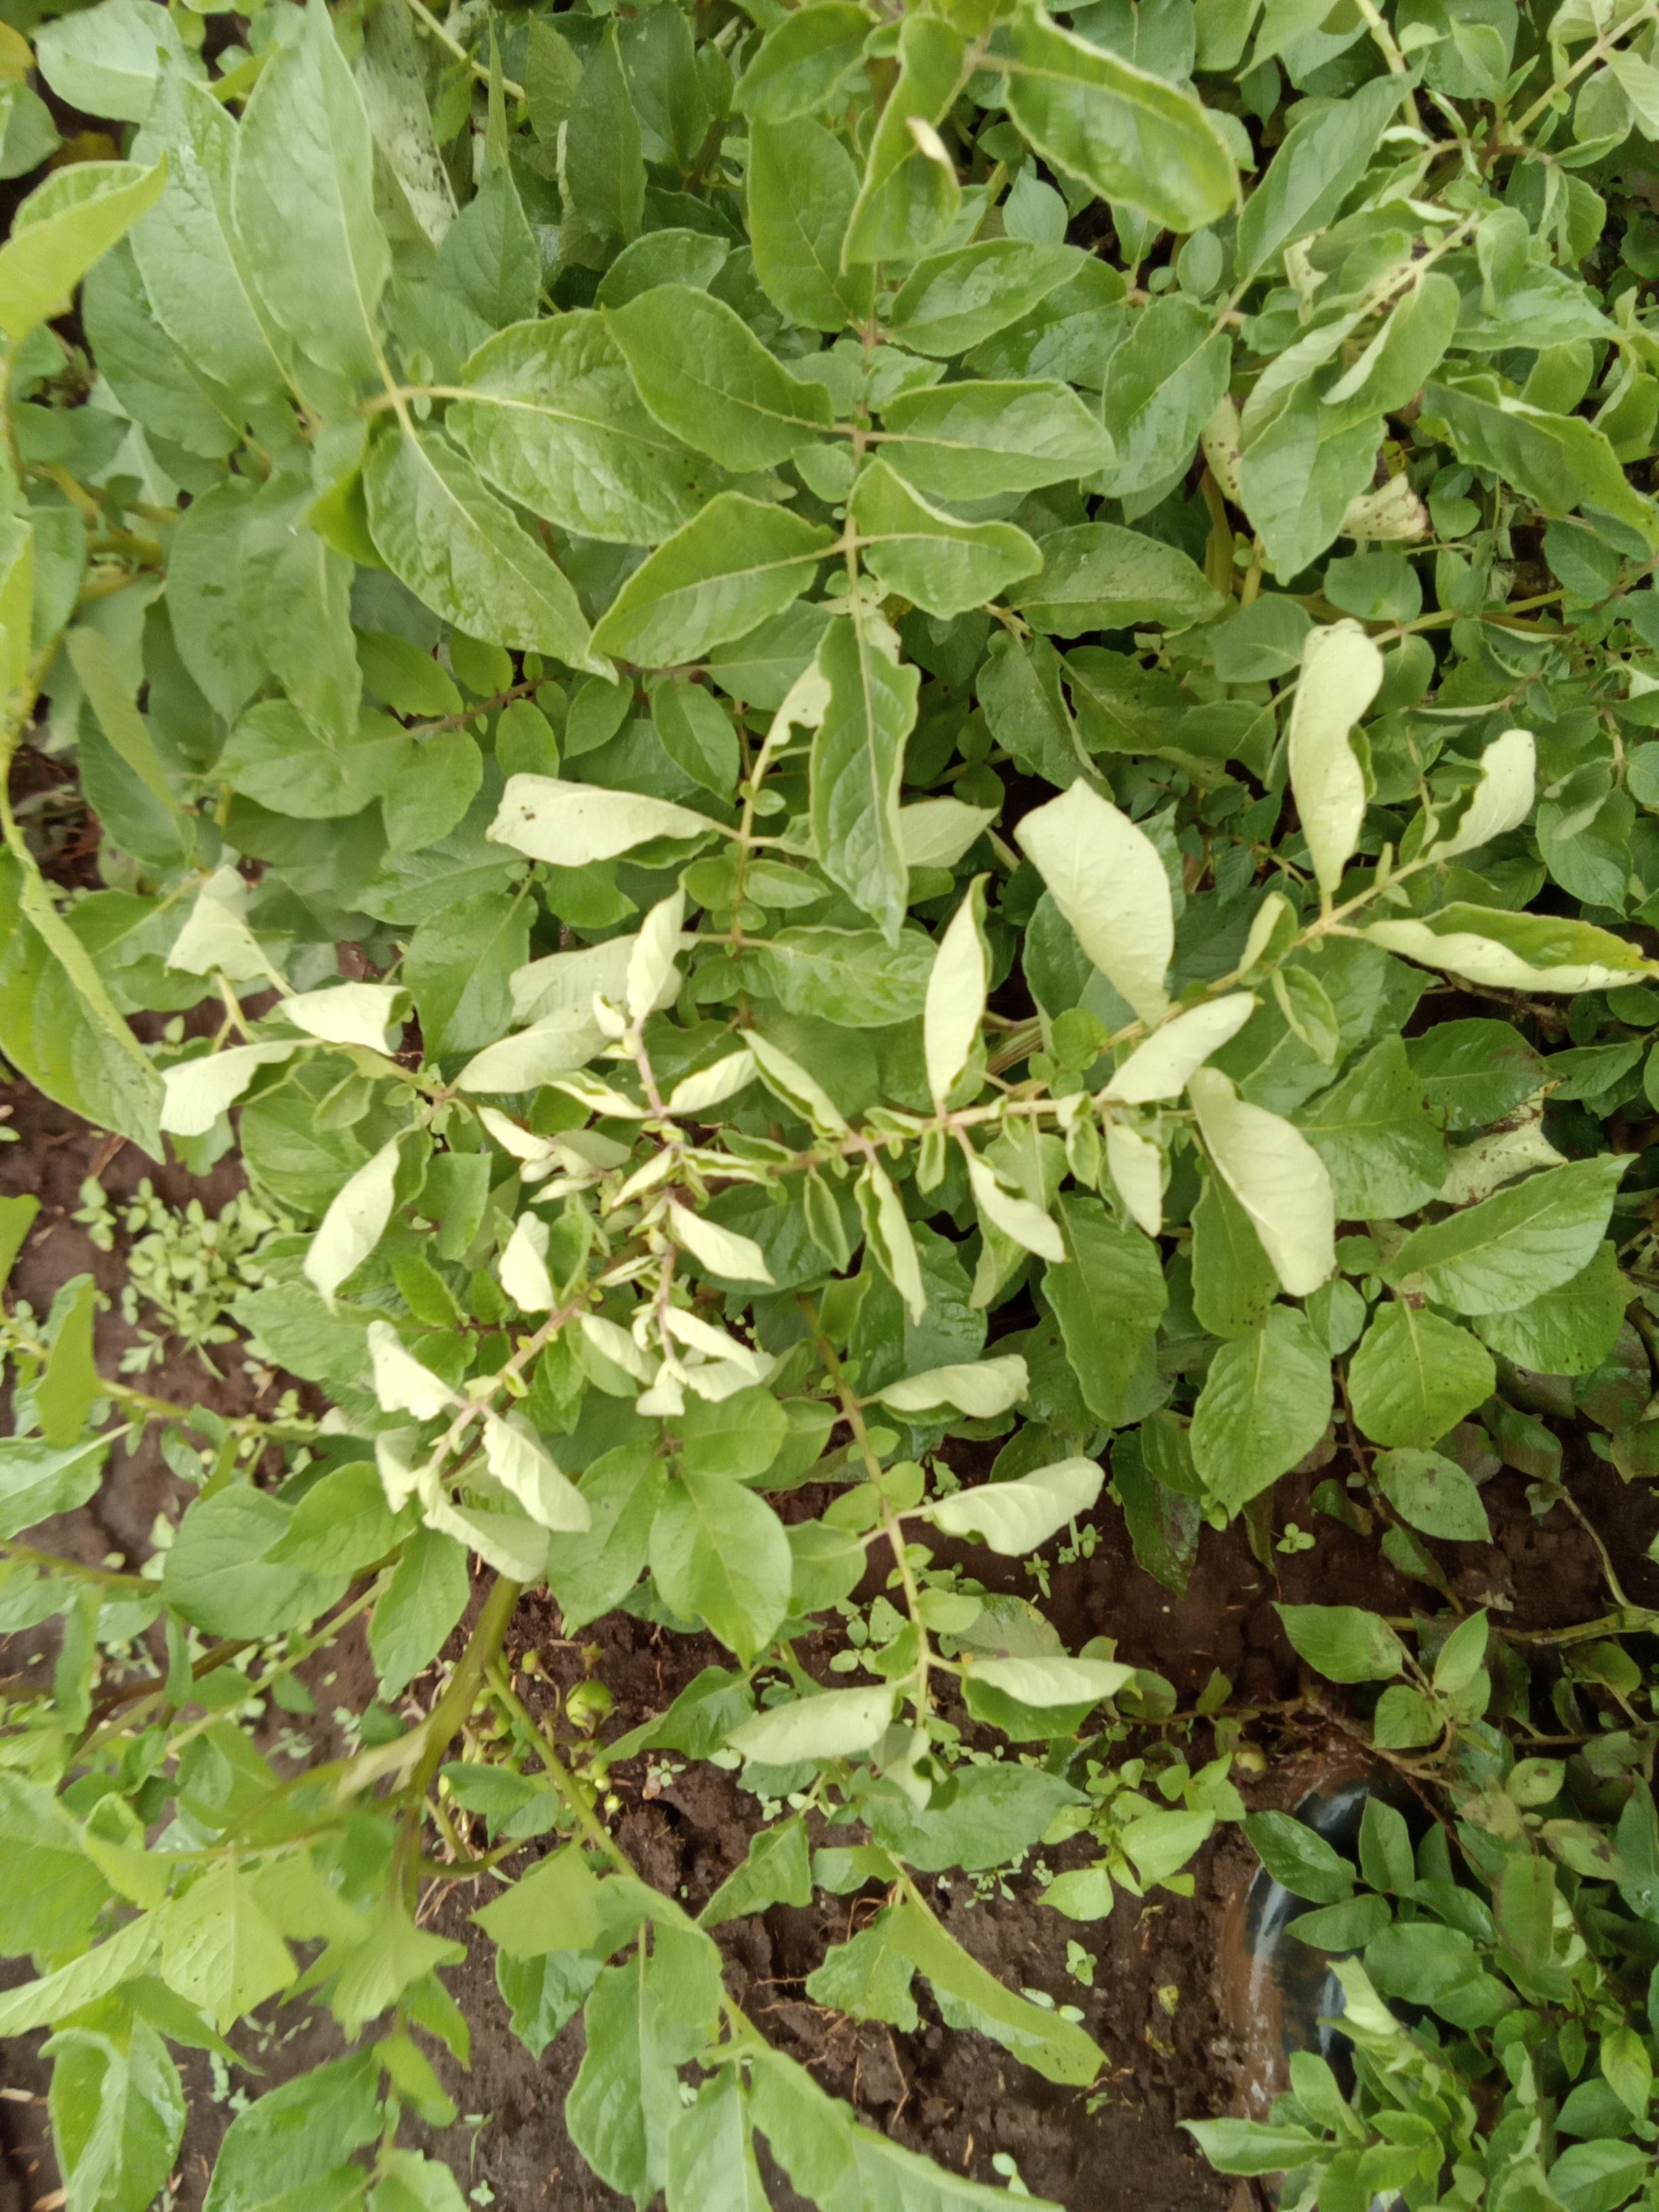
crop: potato
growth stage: vegetative
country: Kenya
